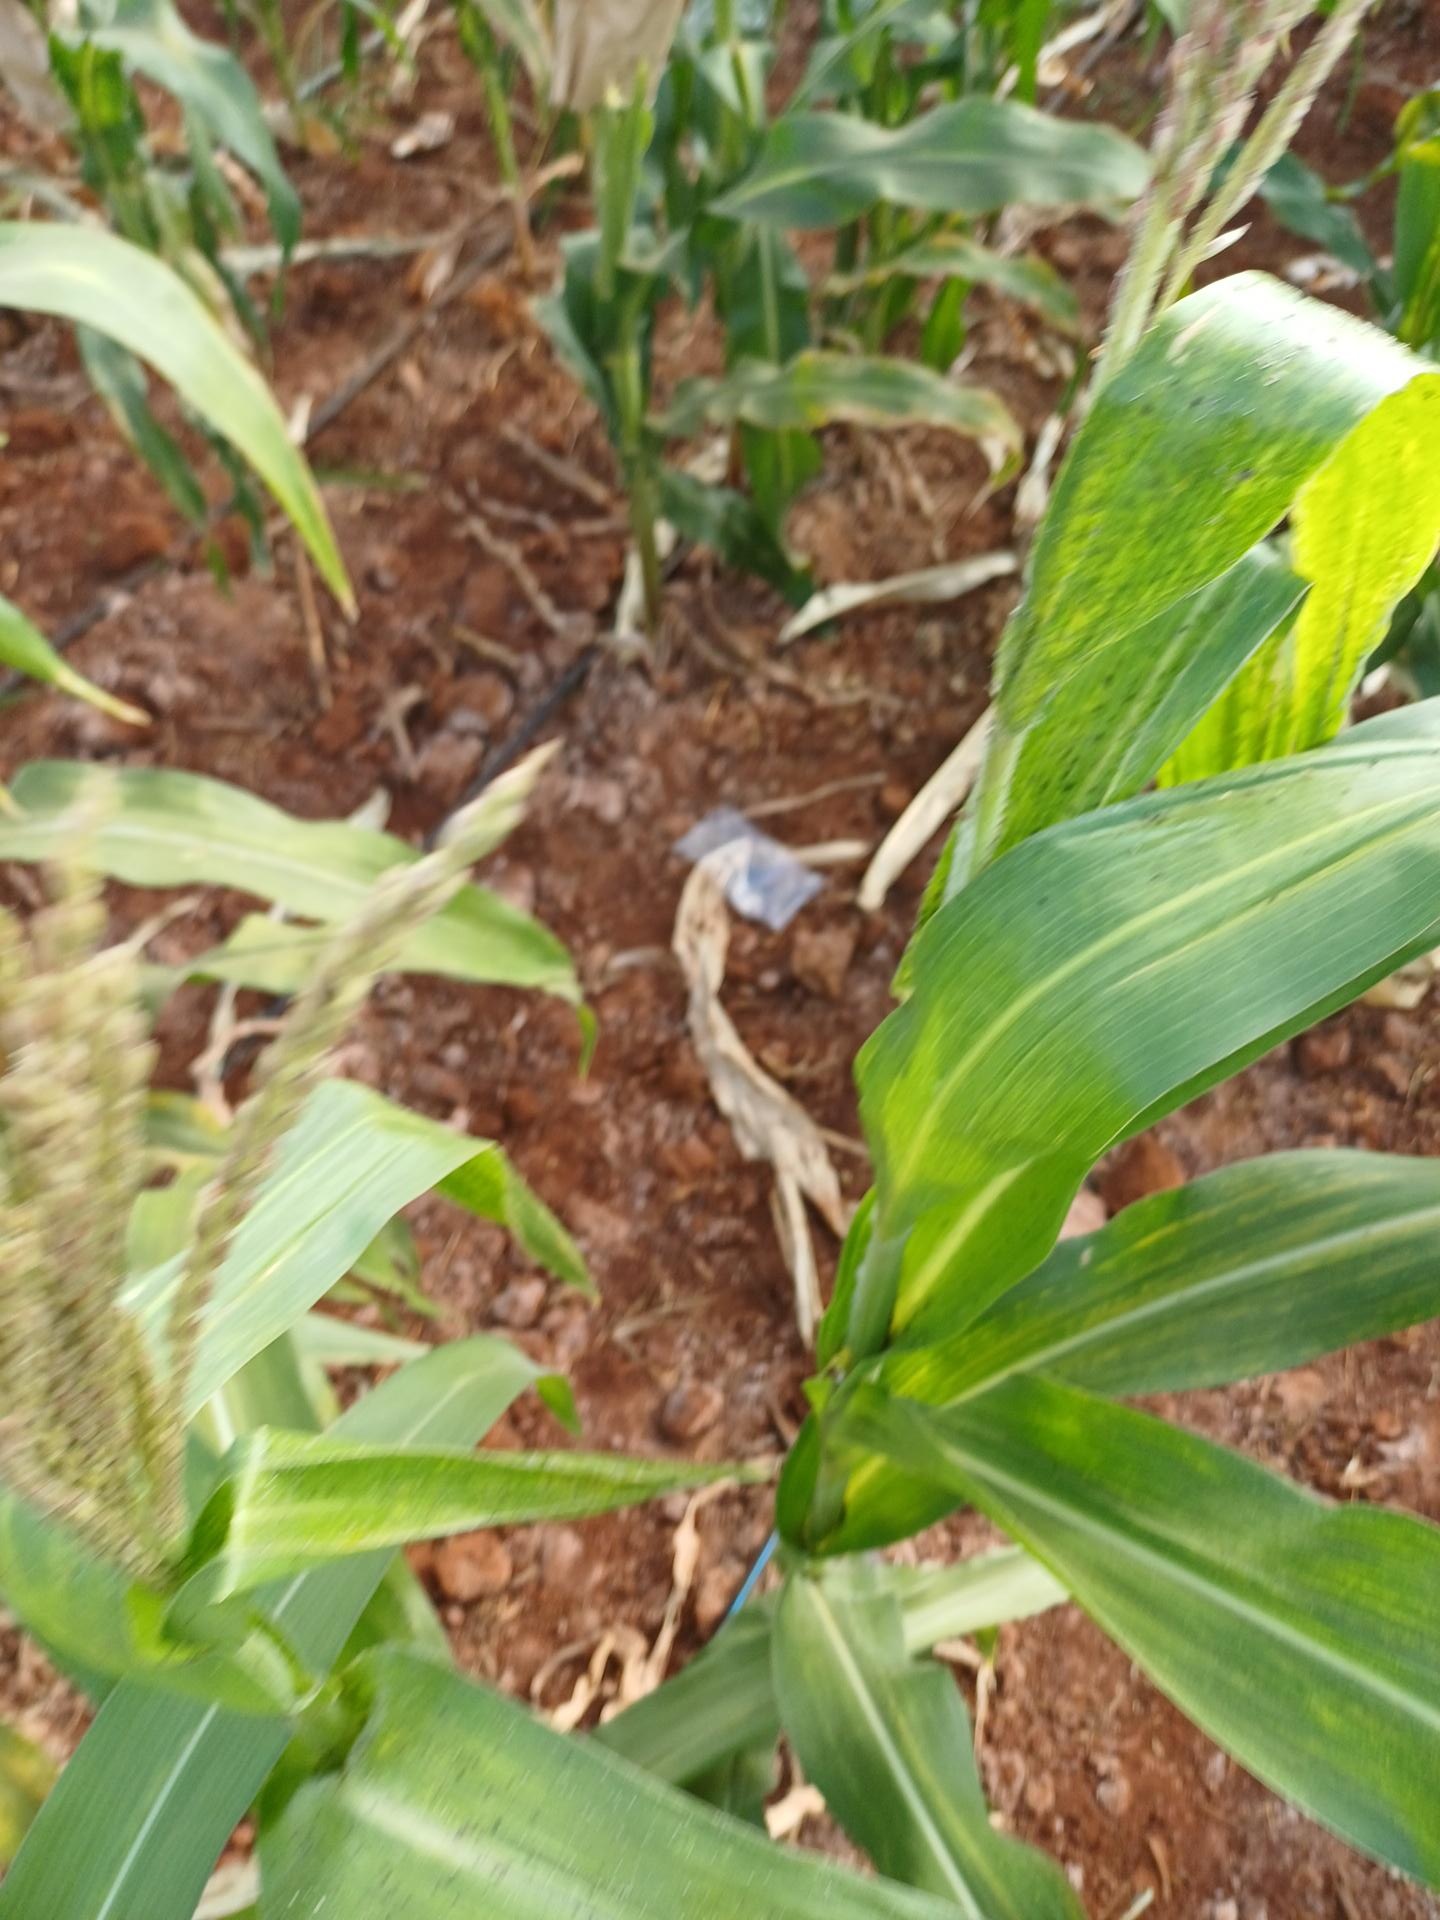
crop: maize
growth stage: flowering
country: Kenya
